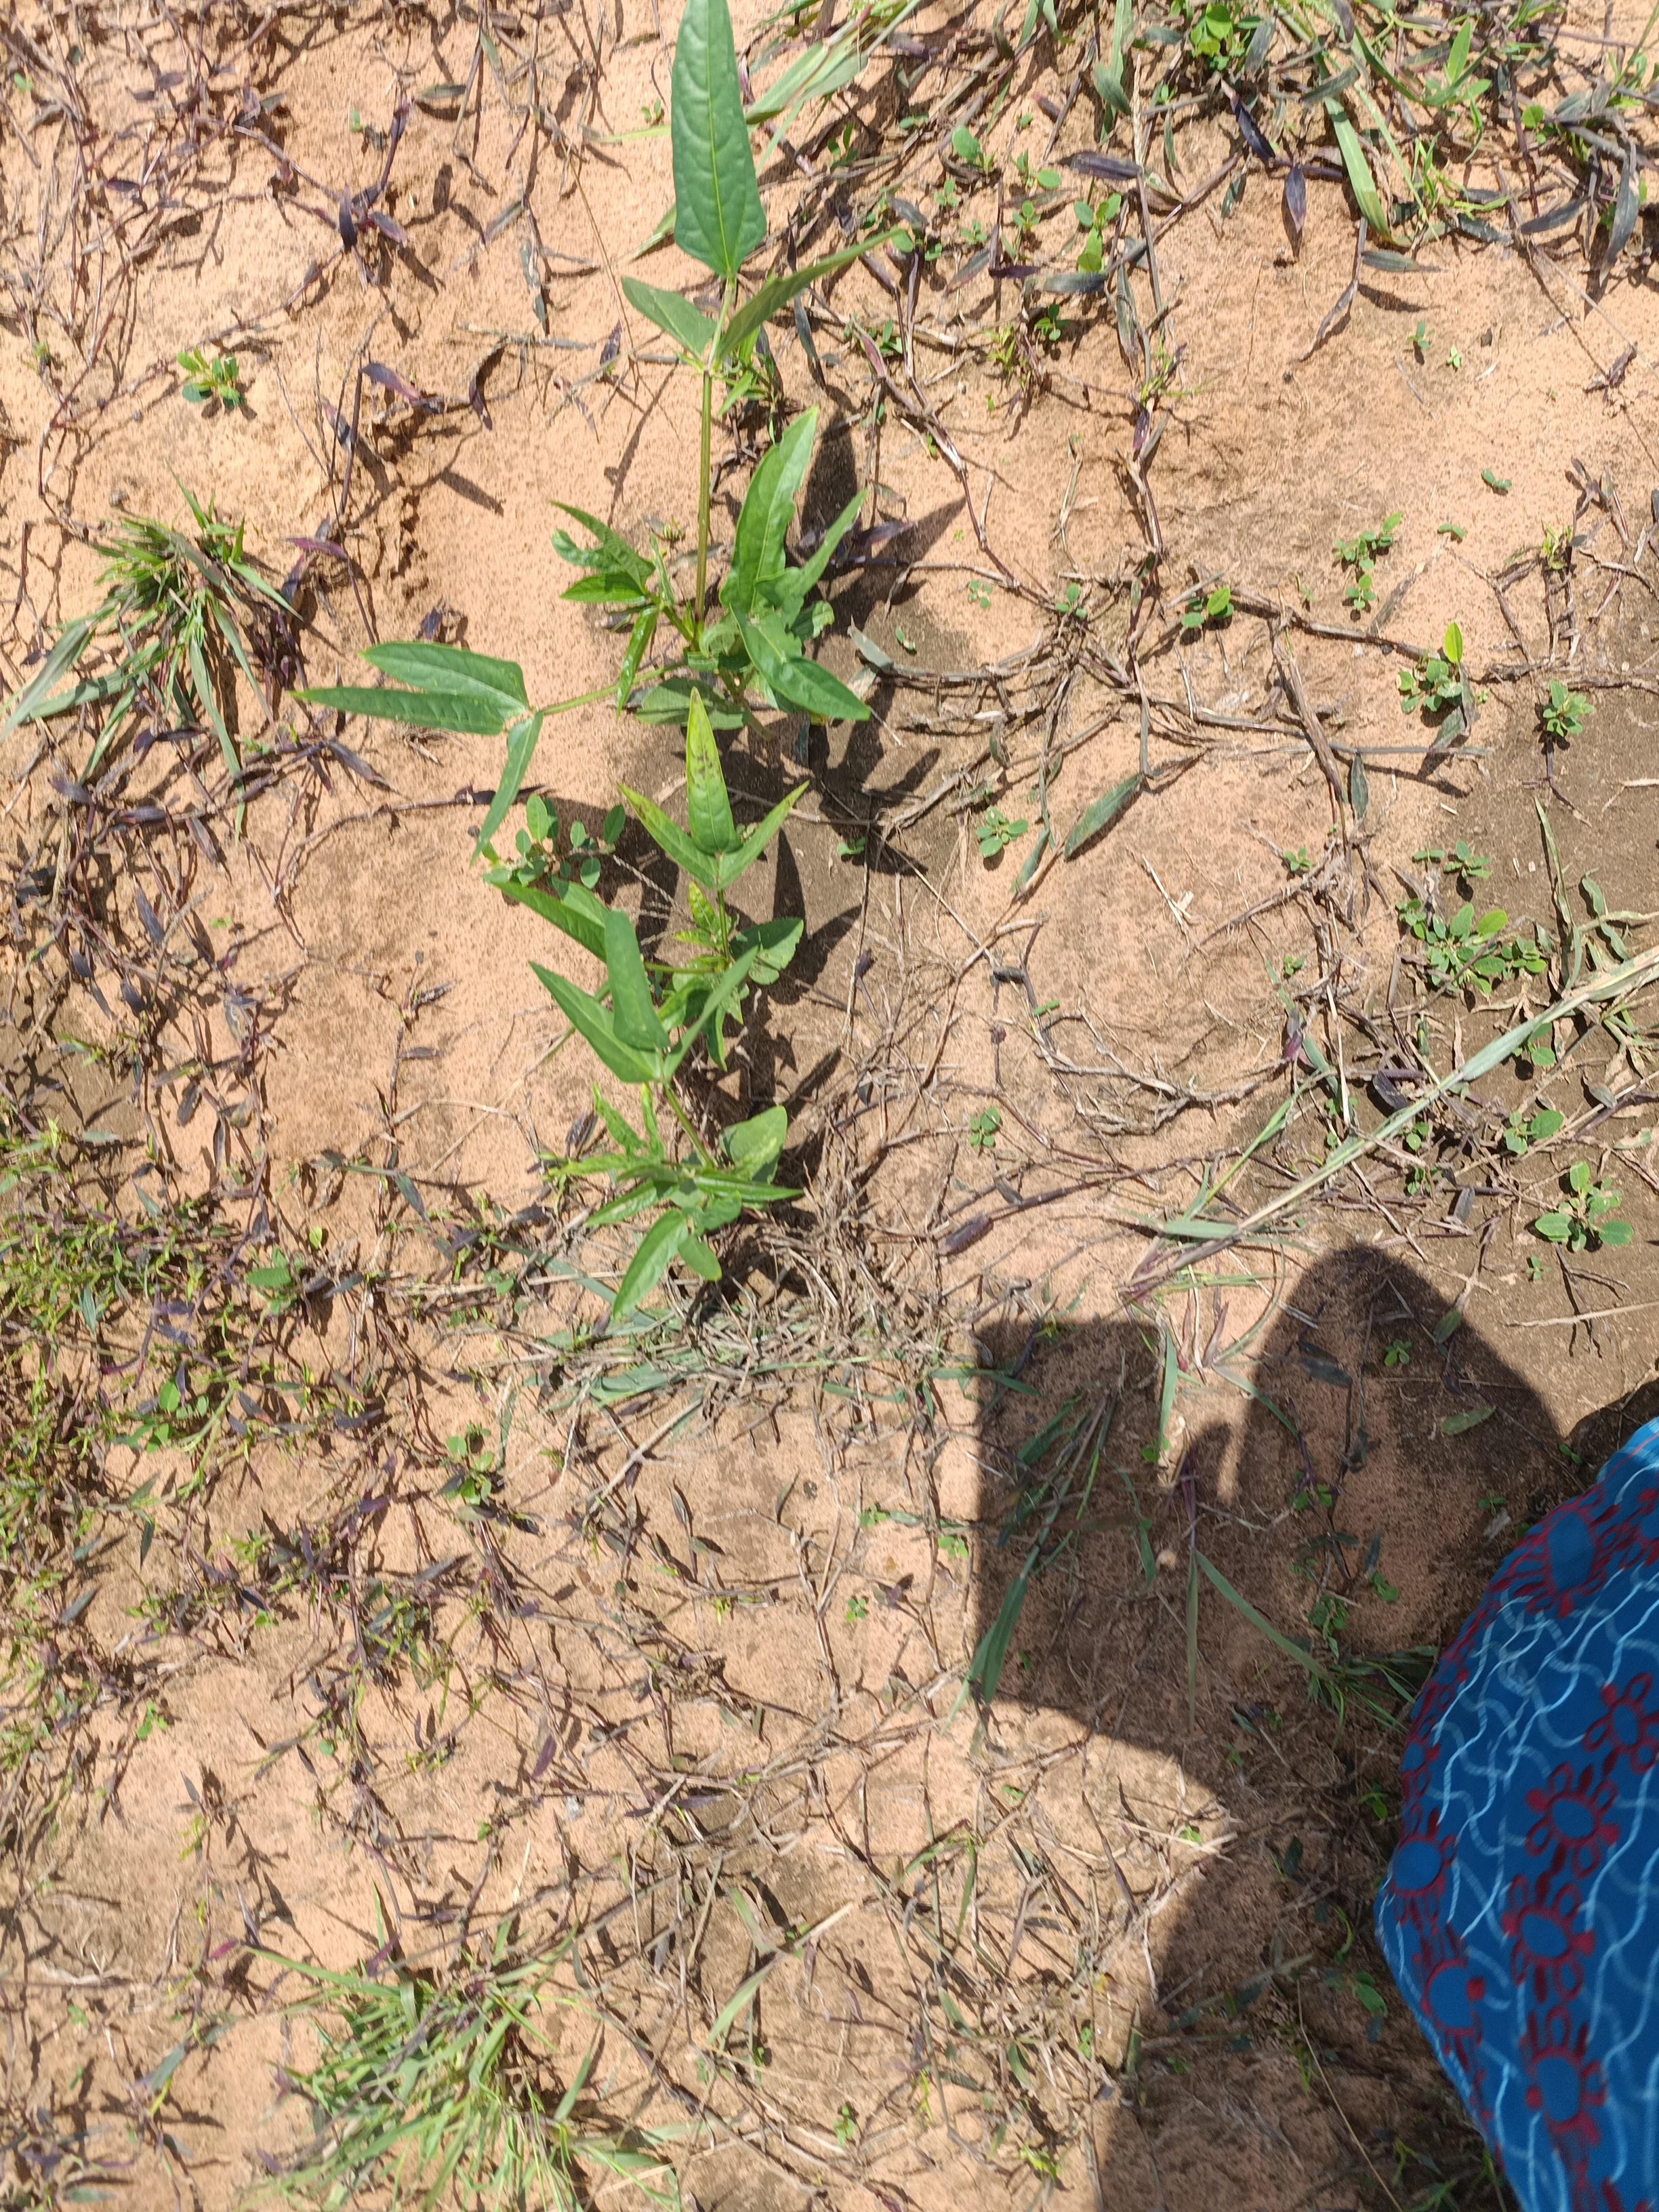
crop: cowpea
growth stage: emergence
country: Nigeria
